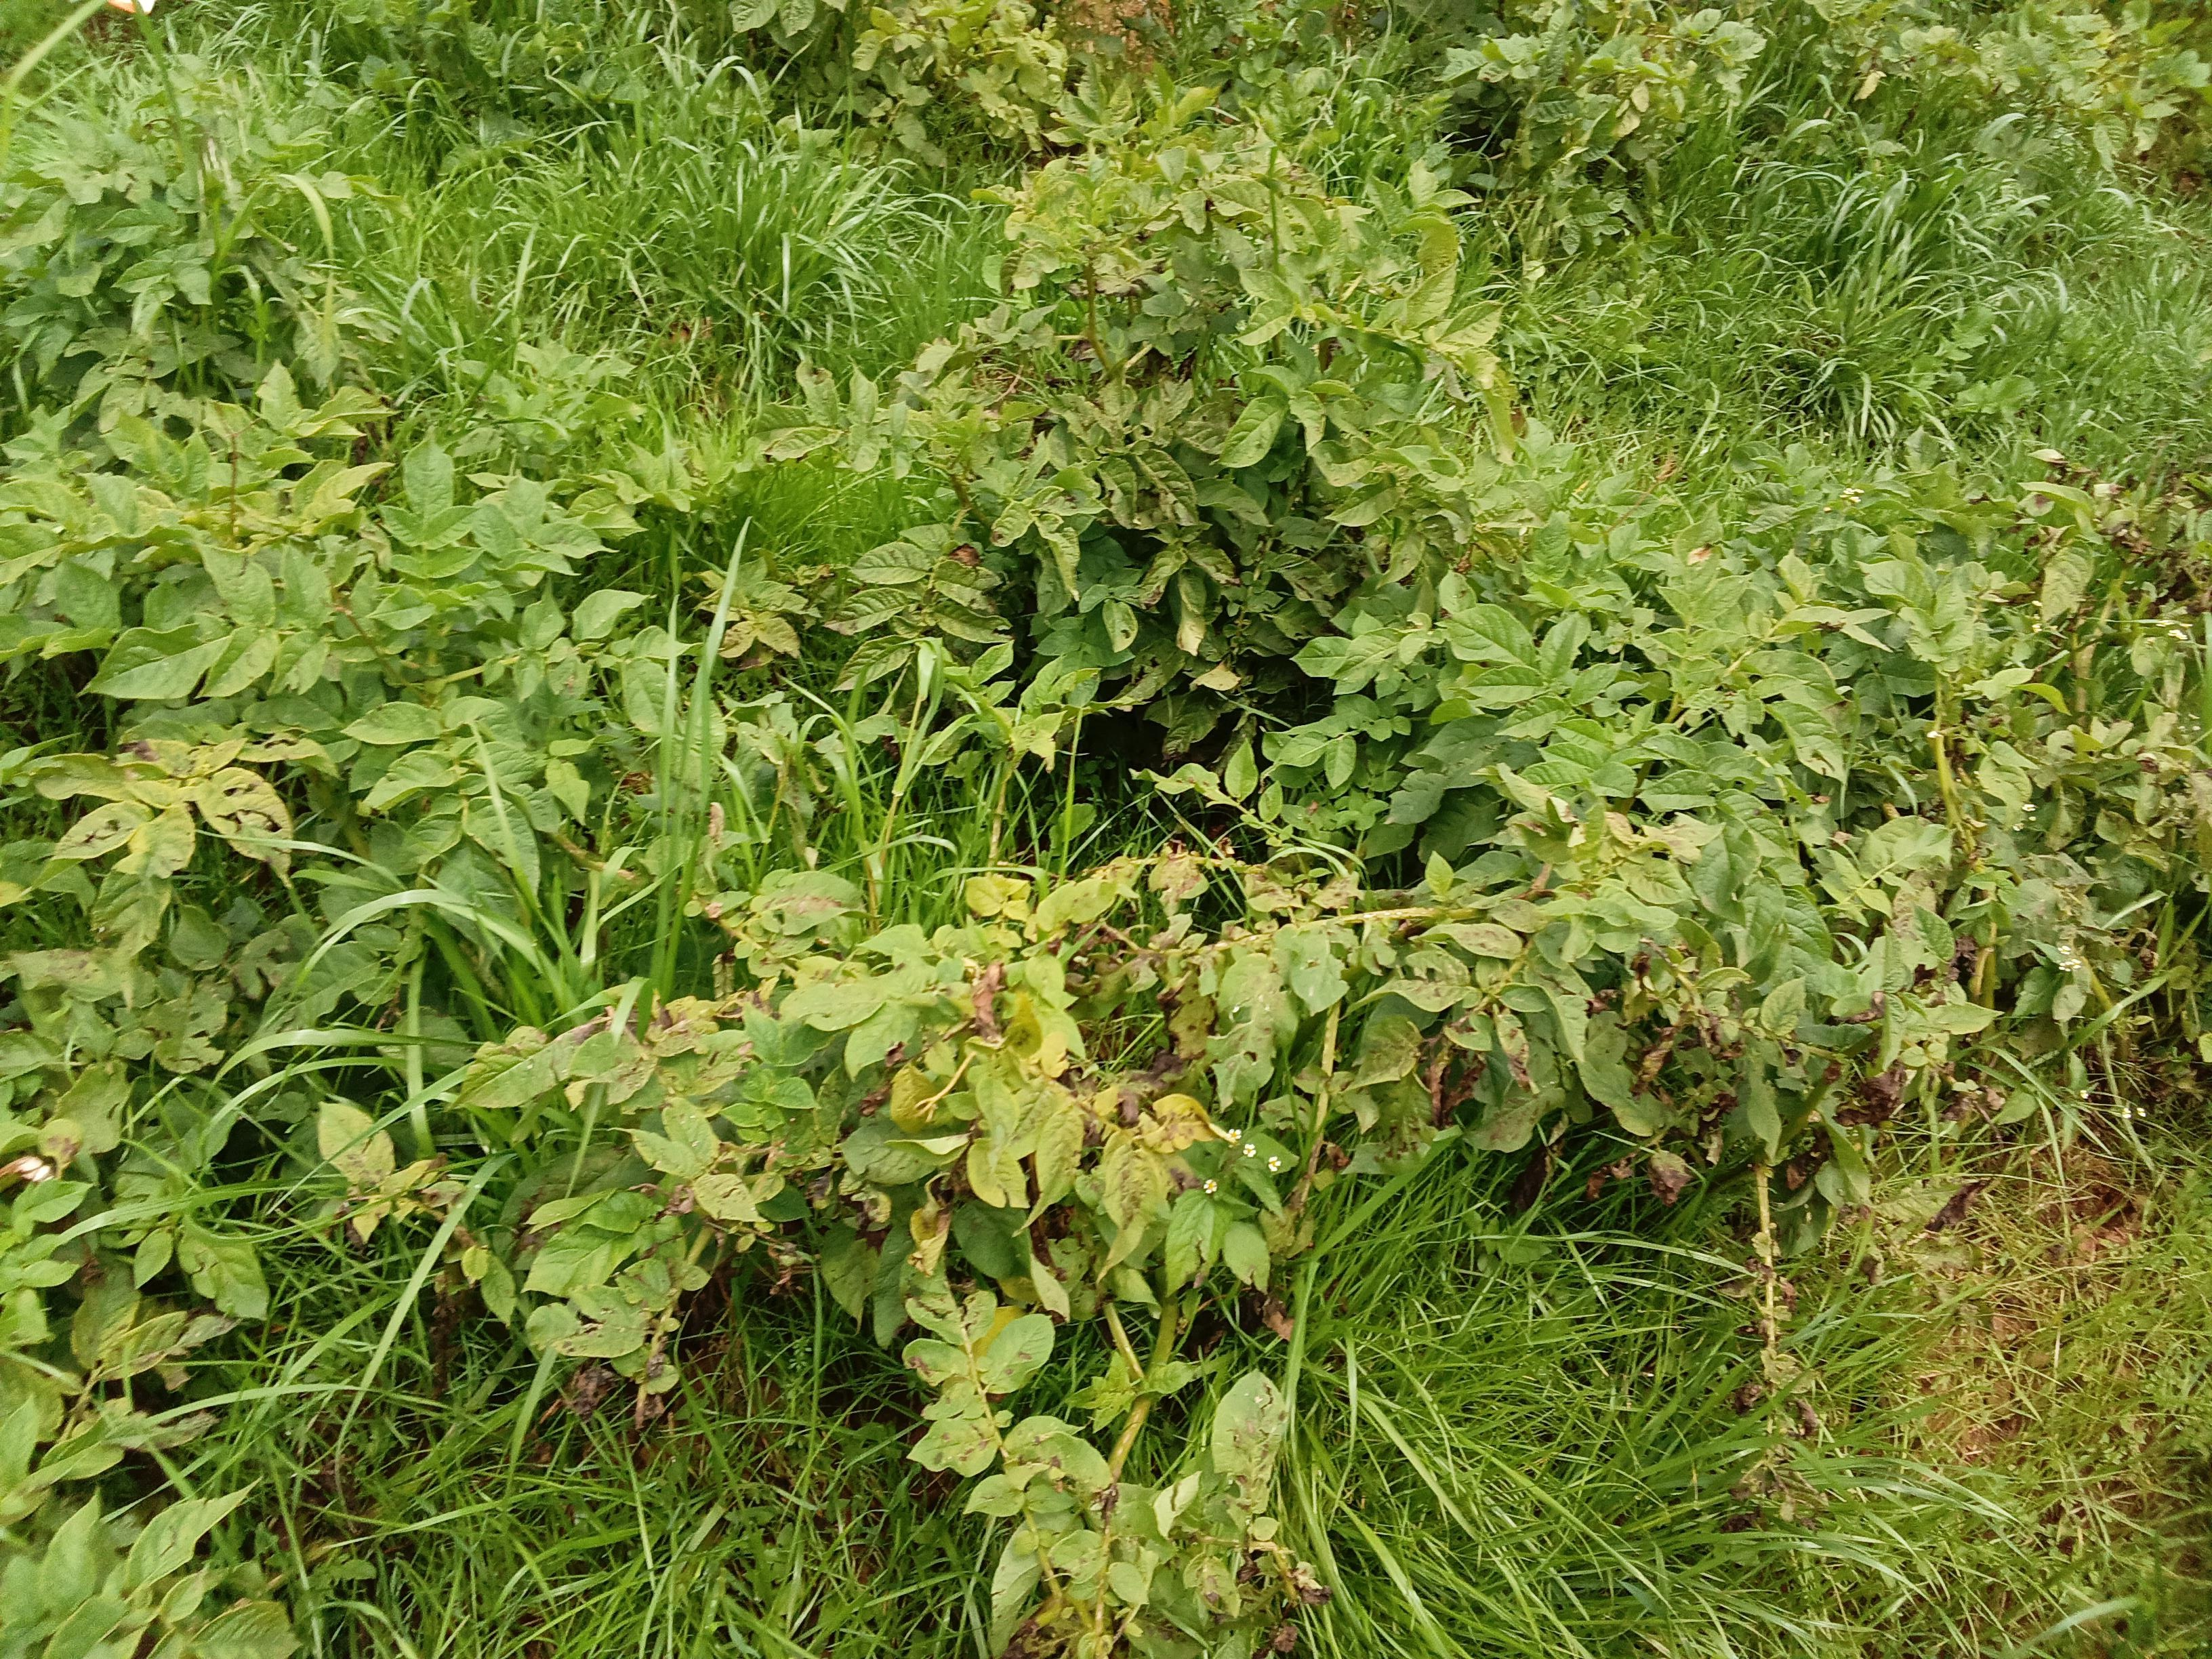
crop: potato
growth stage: harvest maturity
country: Kenya
